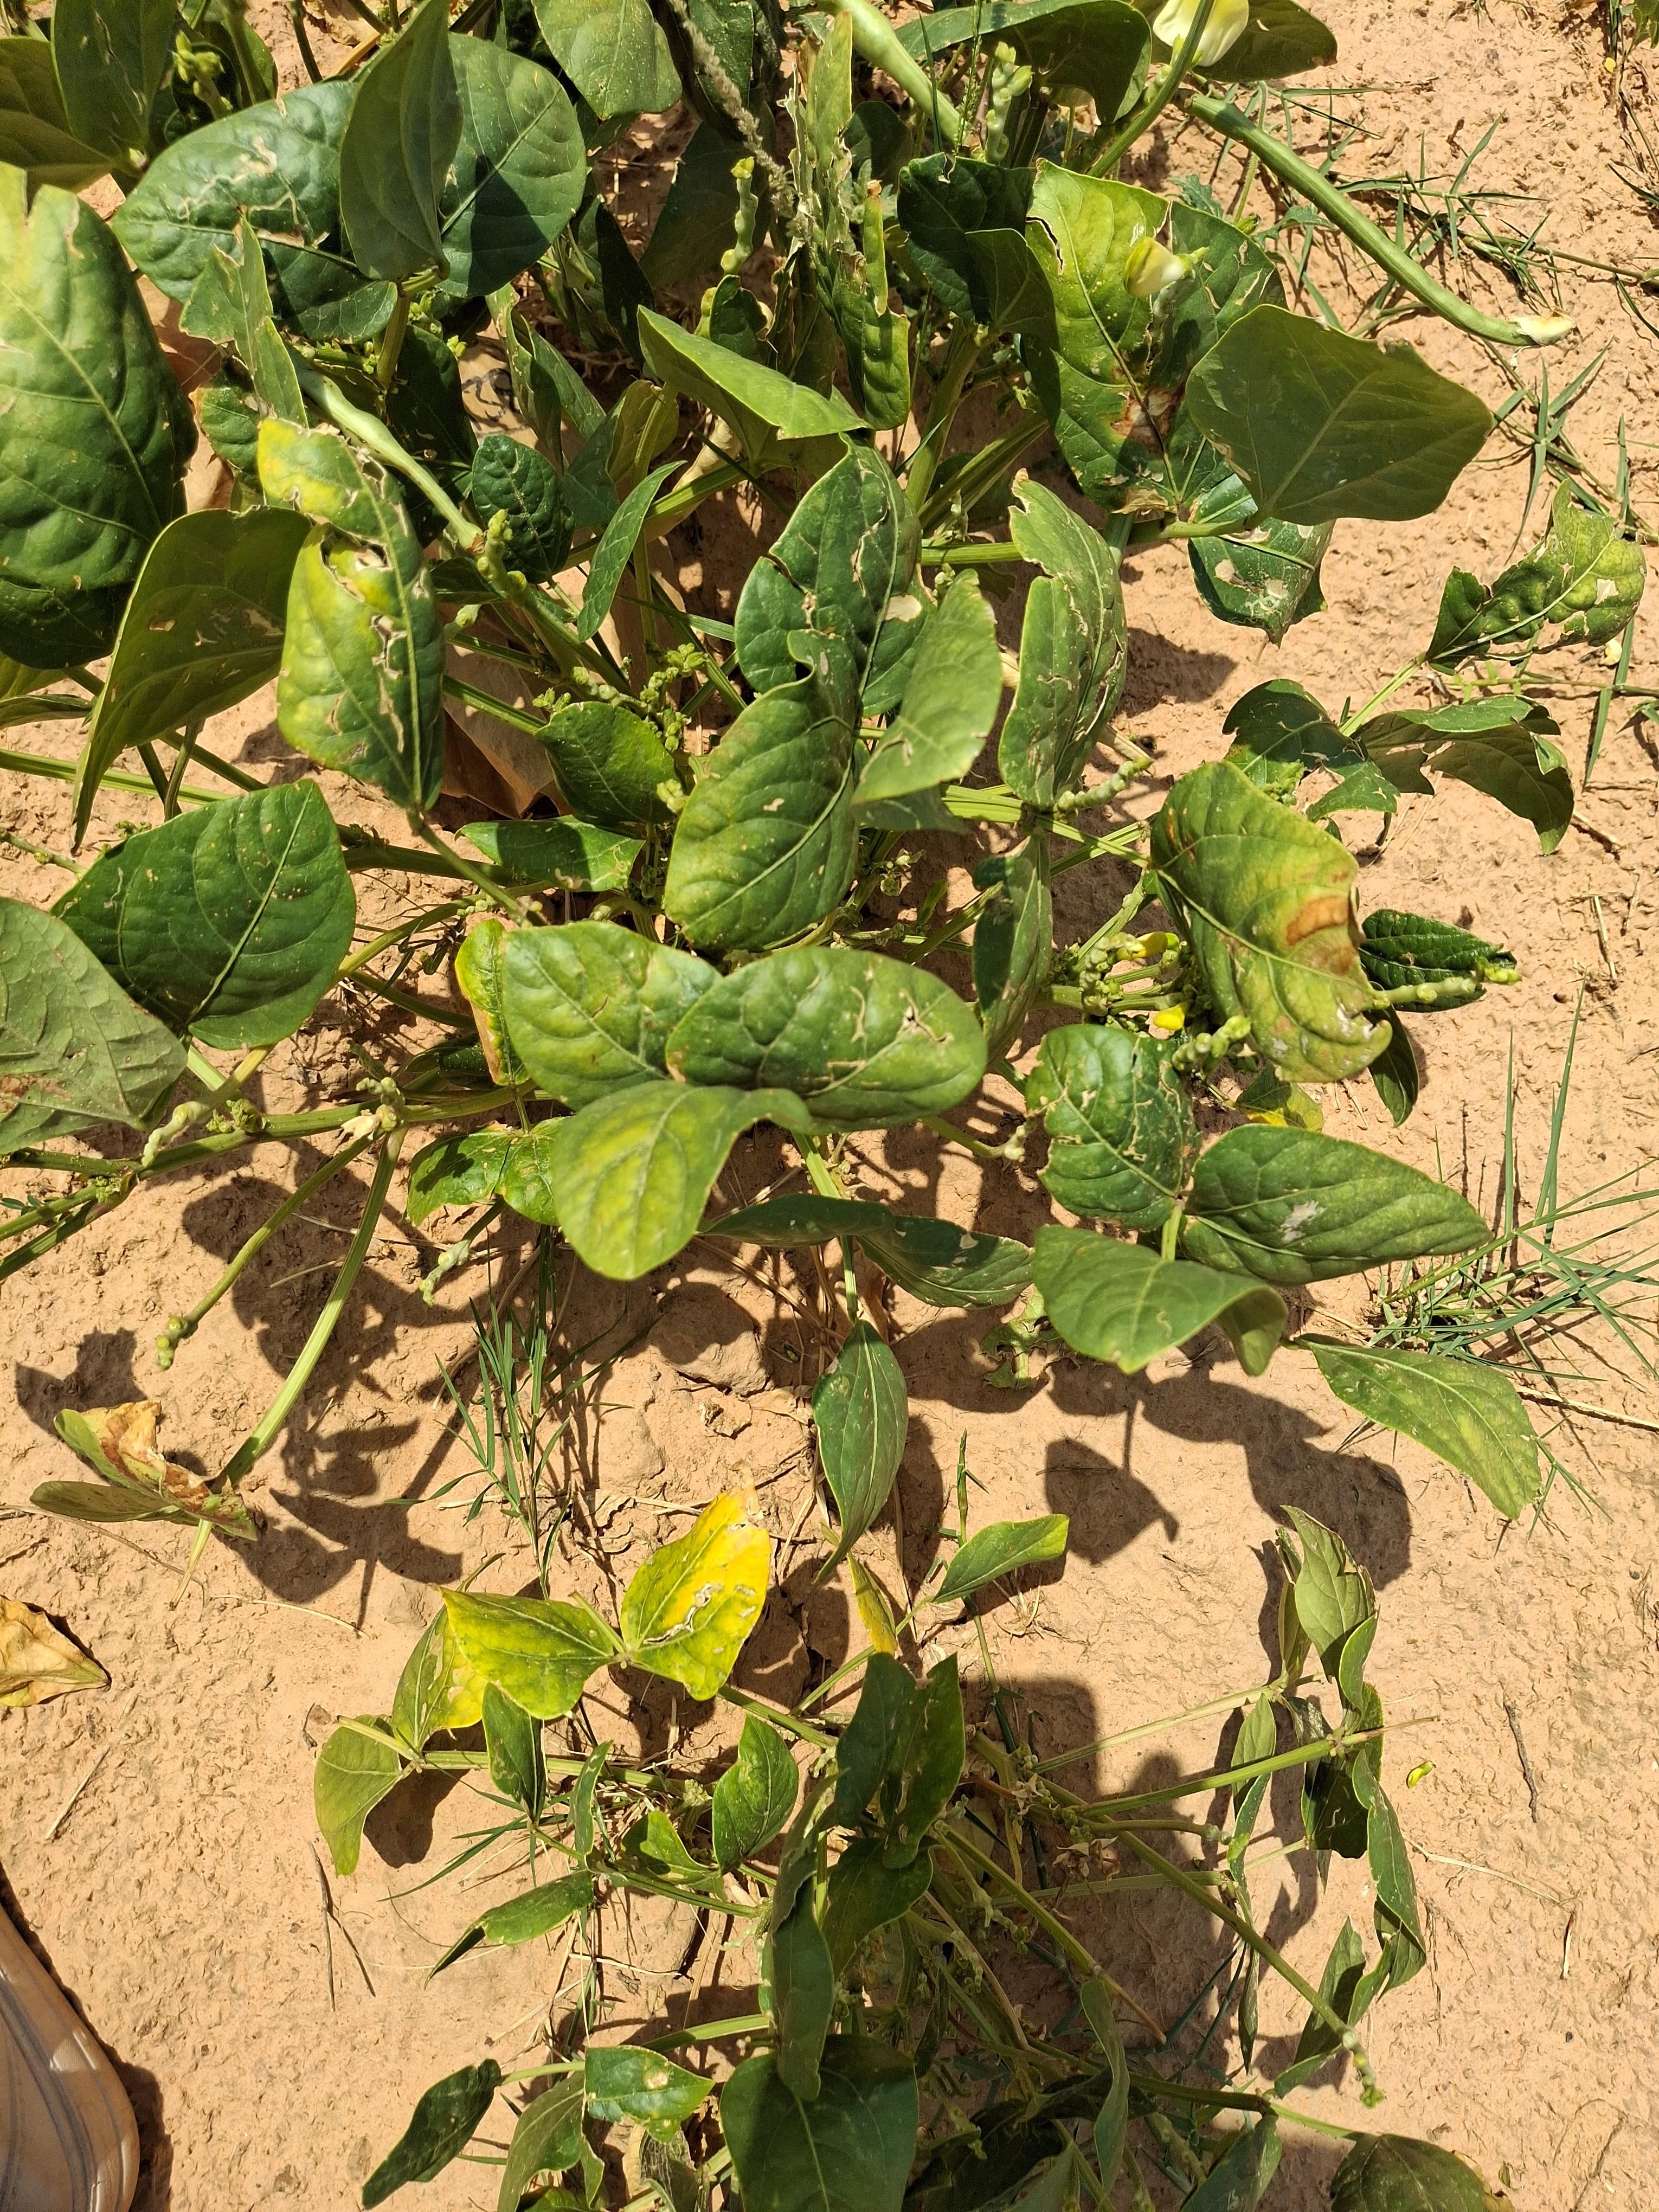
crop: cowpea
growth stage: harvest maturity
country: Nigeria
